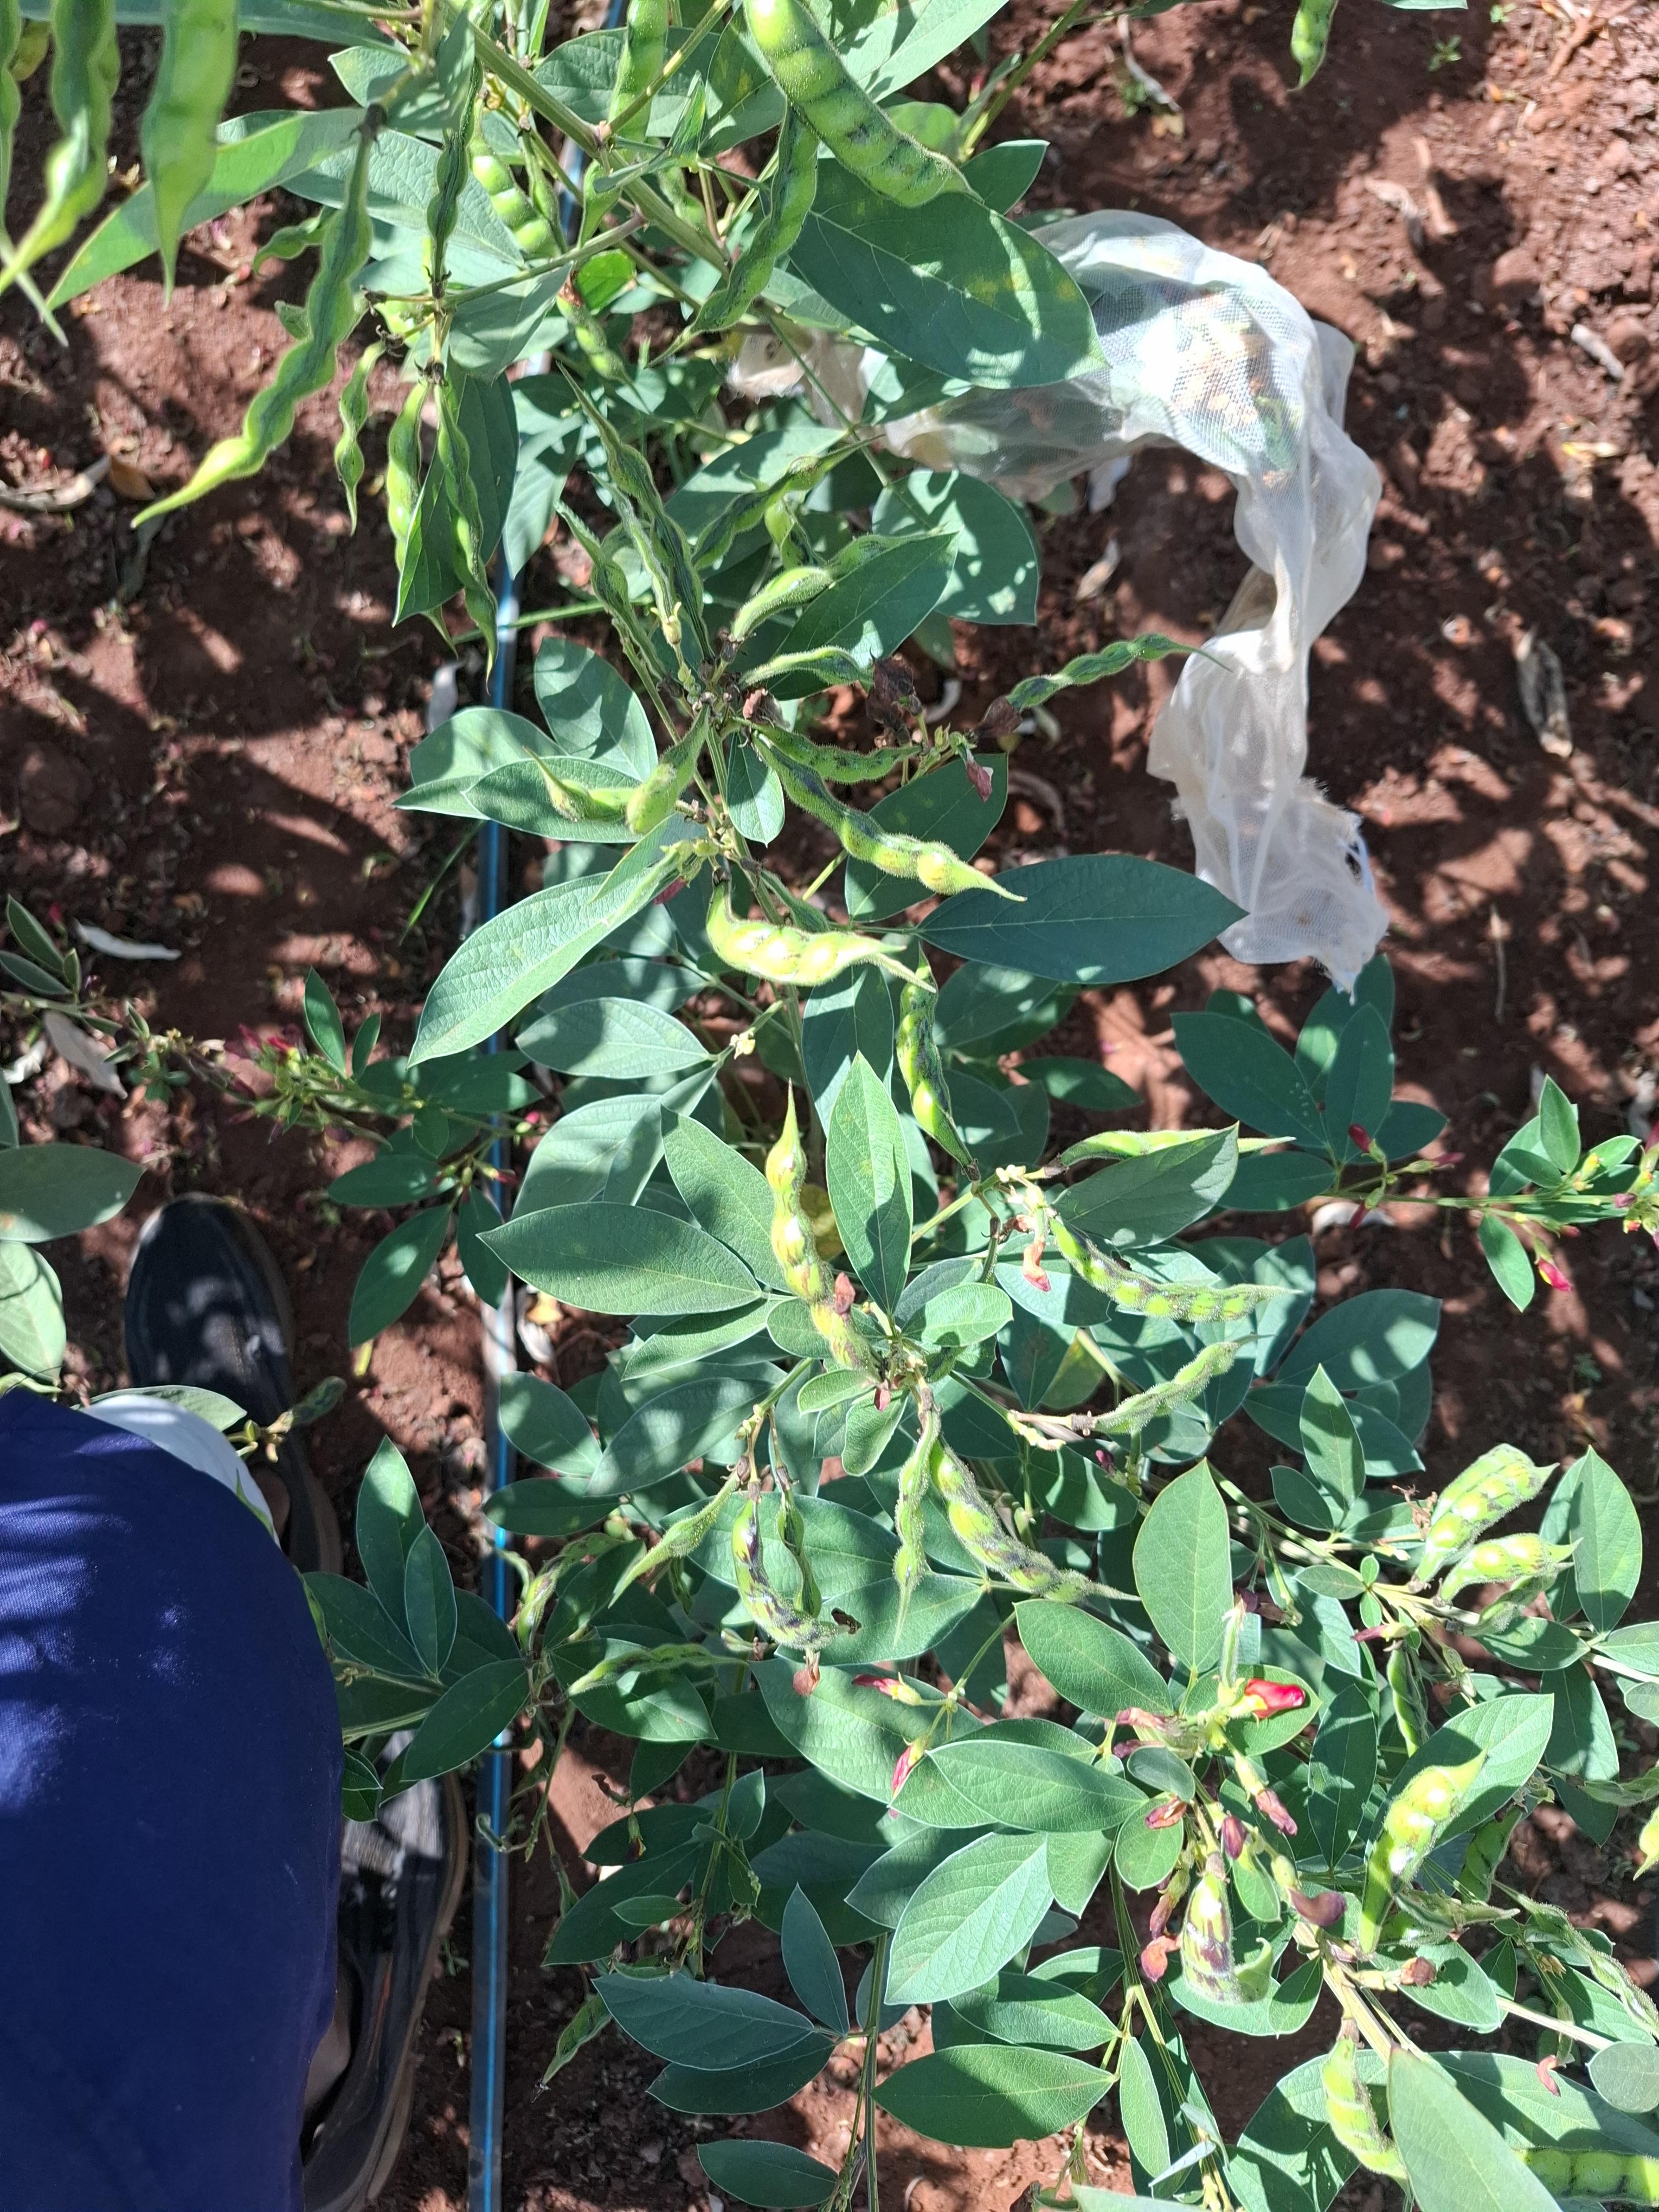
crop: pigeonpea
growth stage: development pod
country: Kenya
